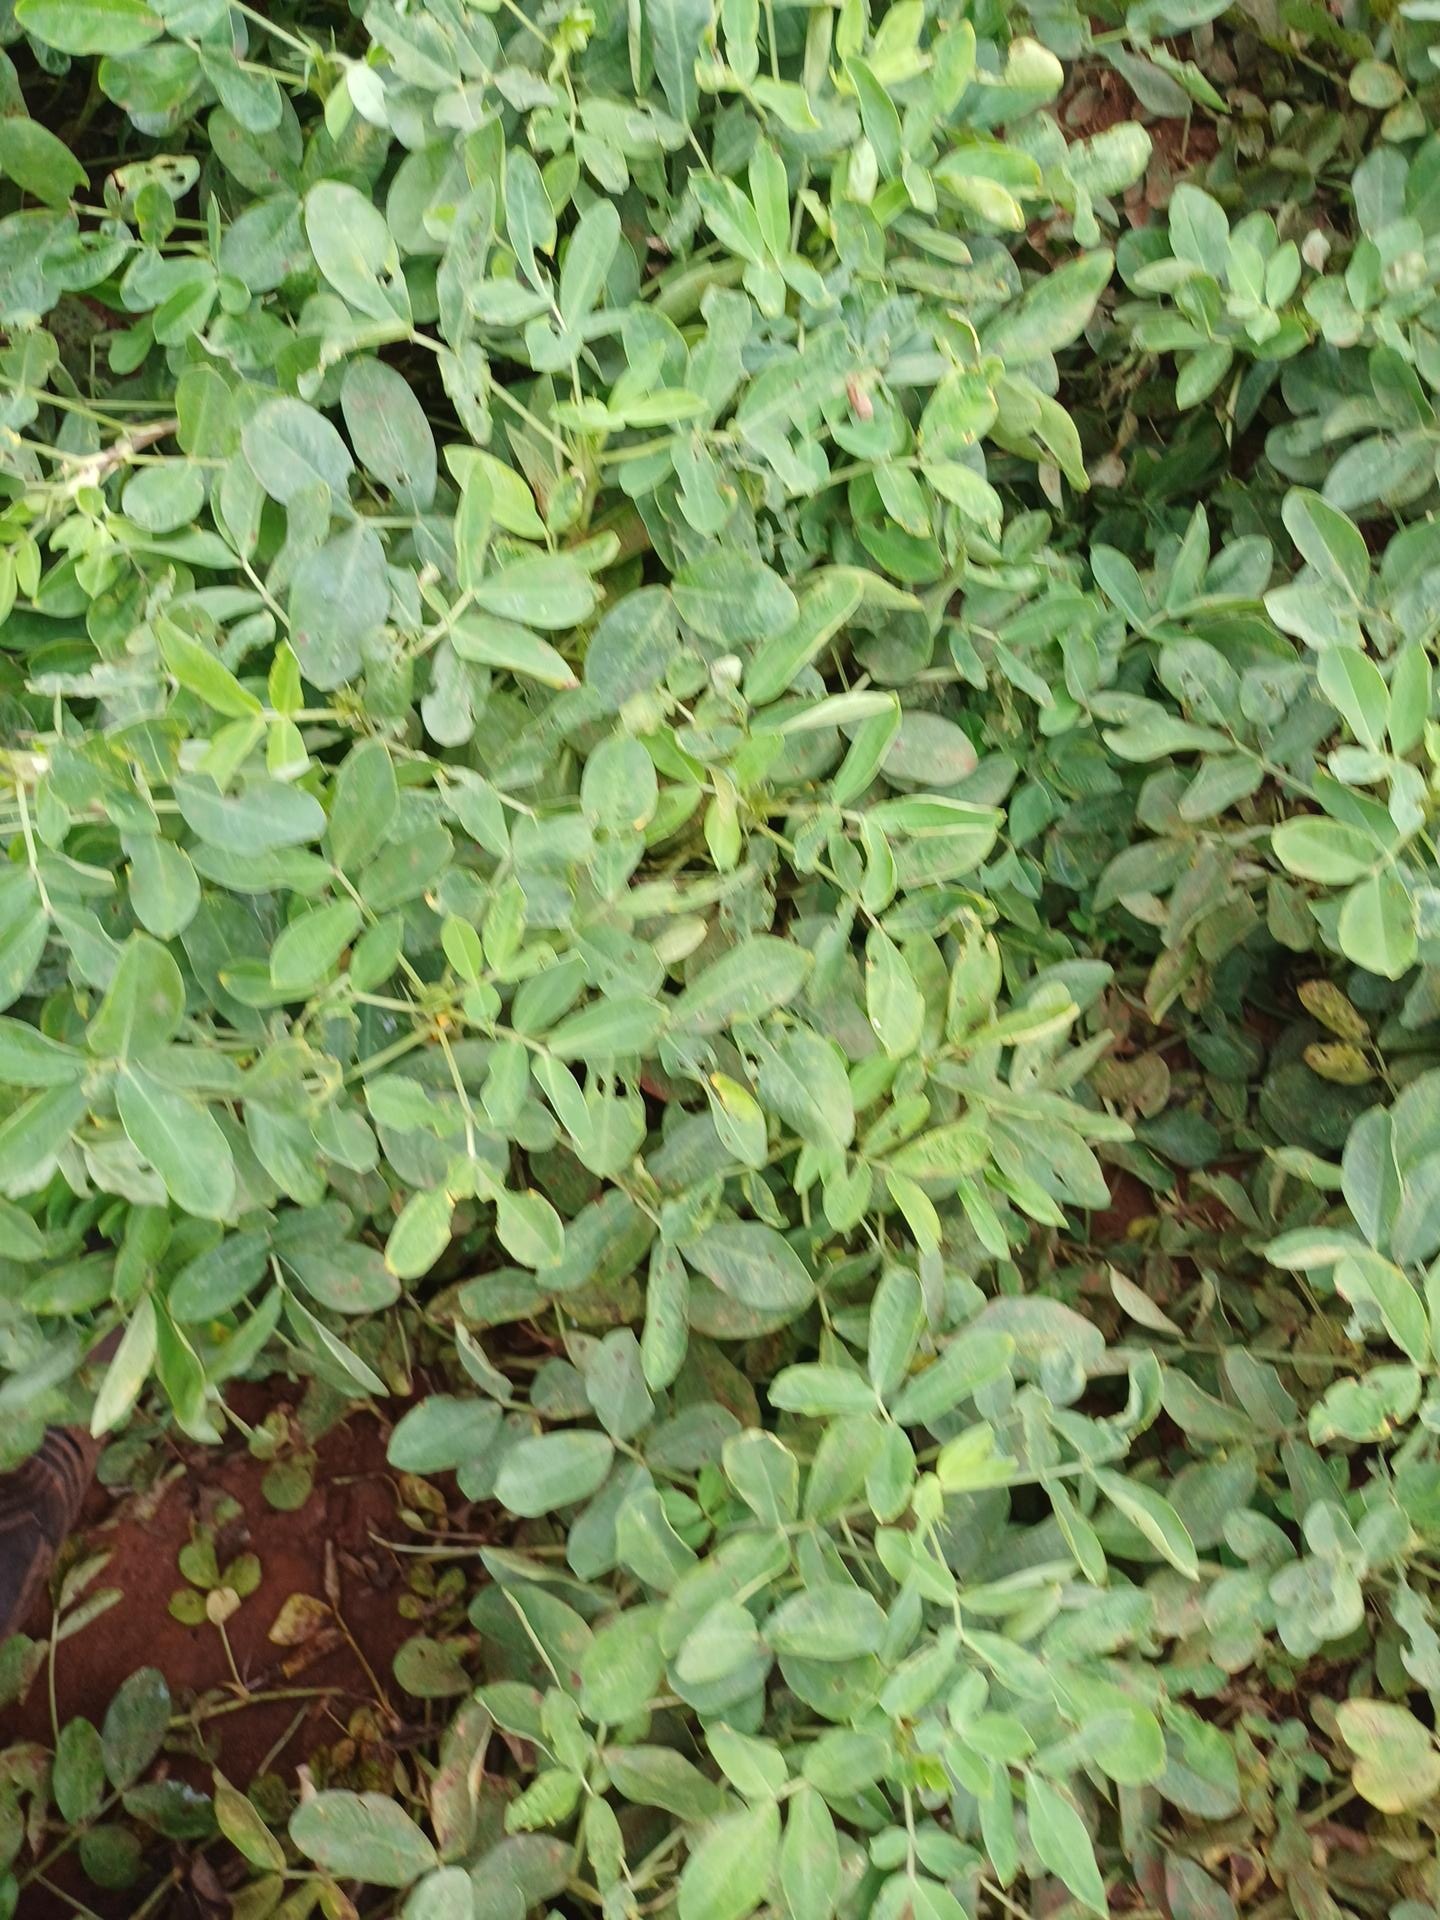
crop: groundnut
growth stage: pegging
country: Kenya
